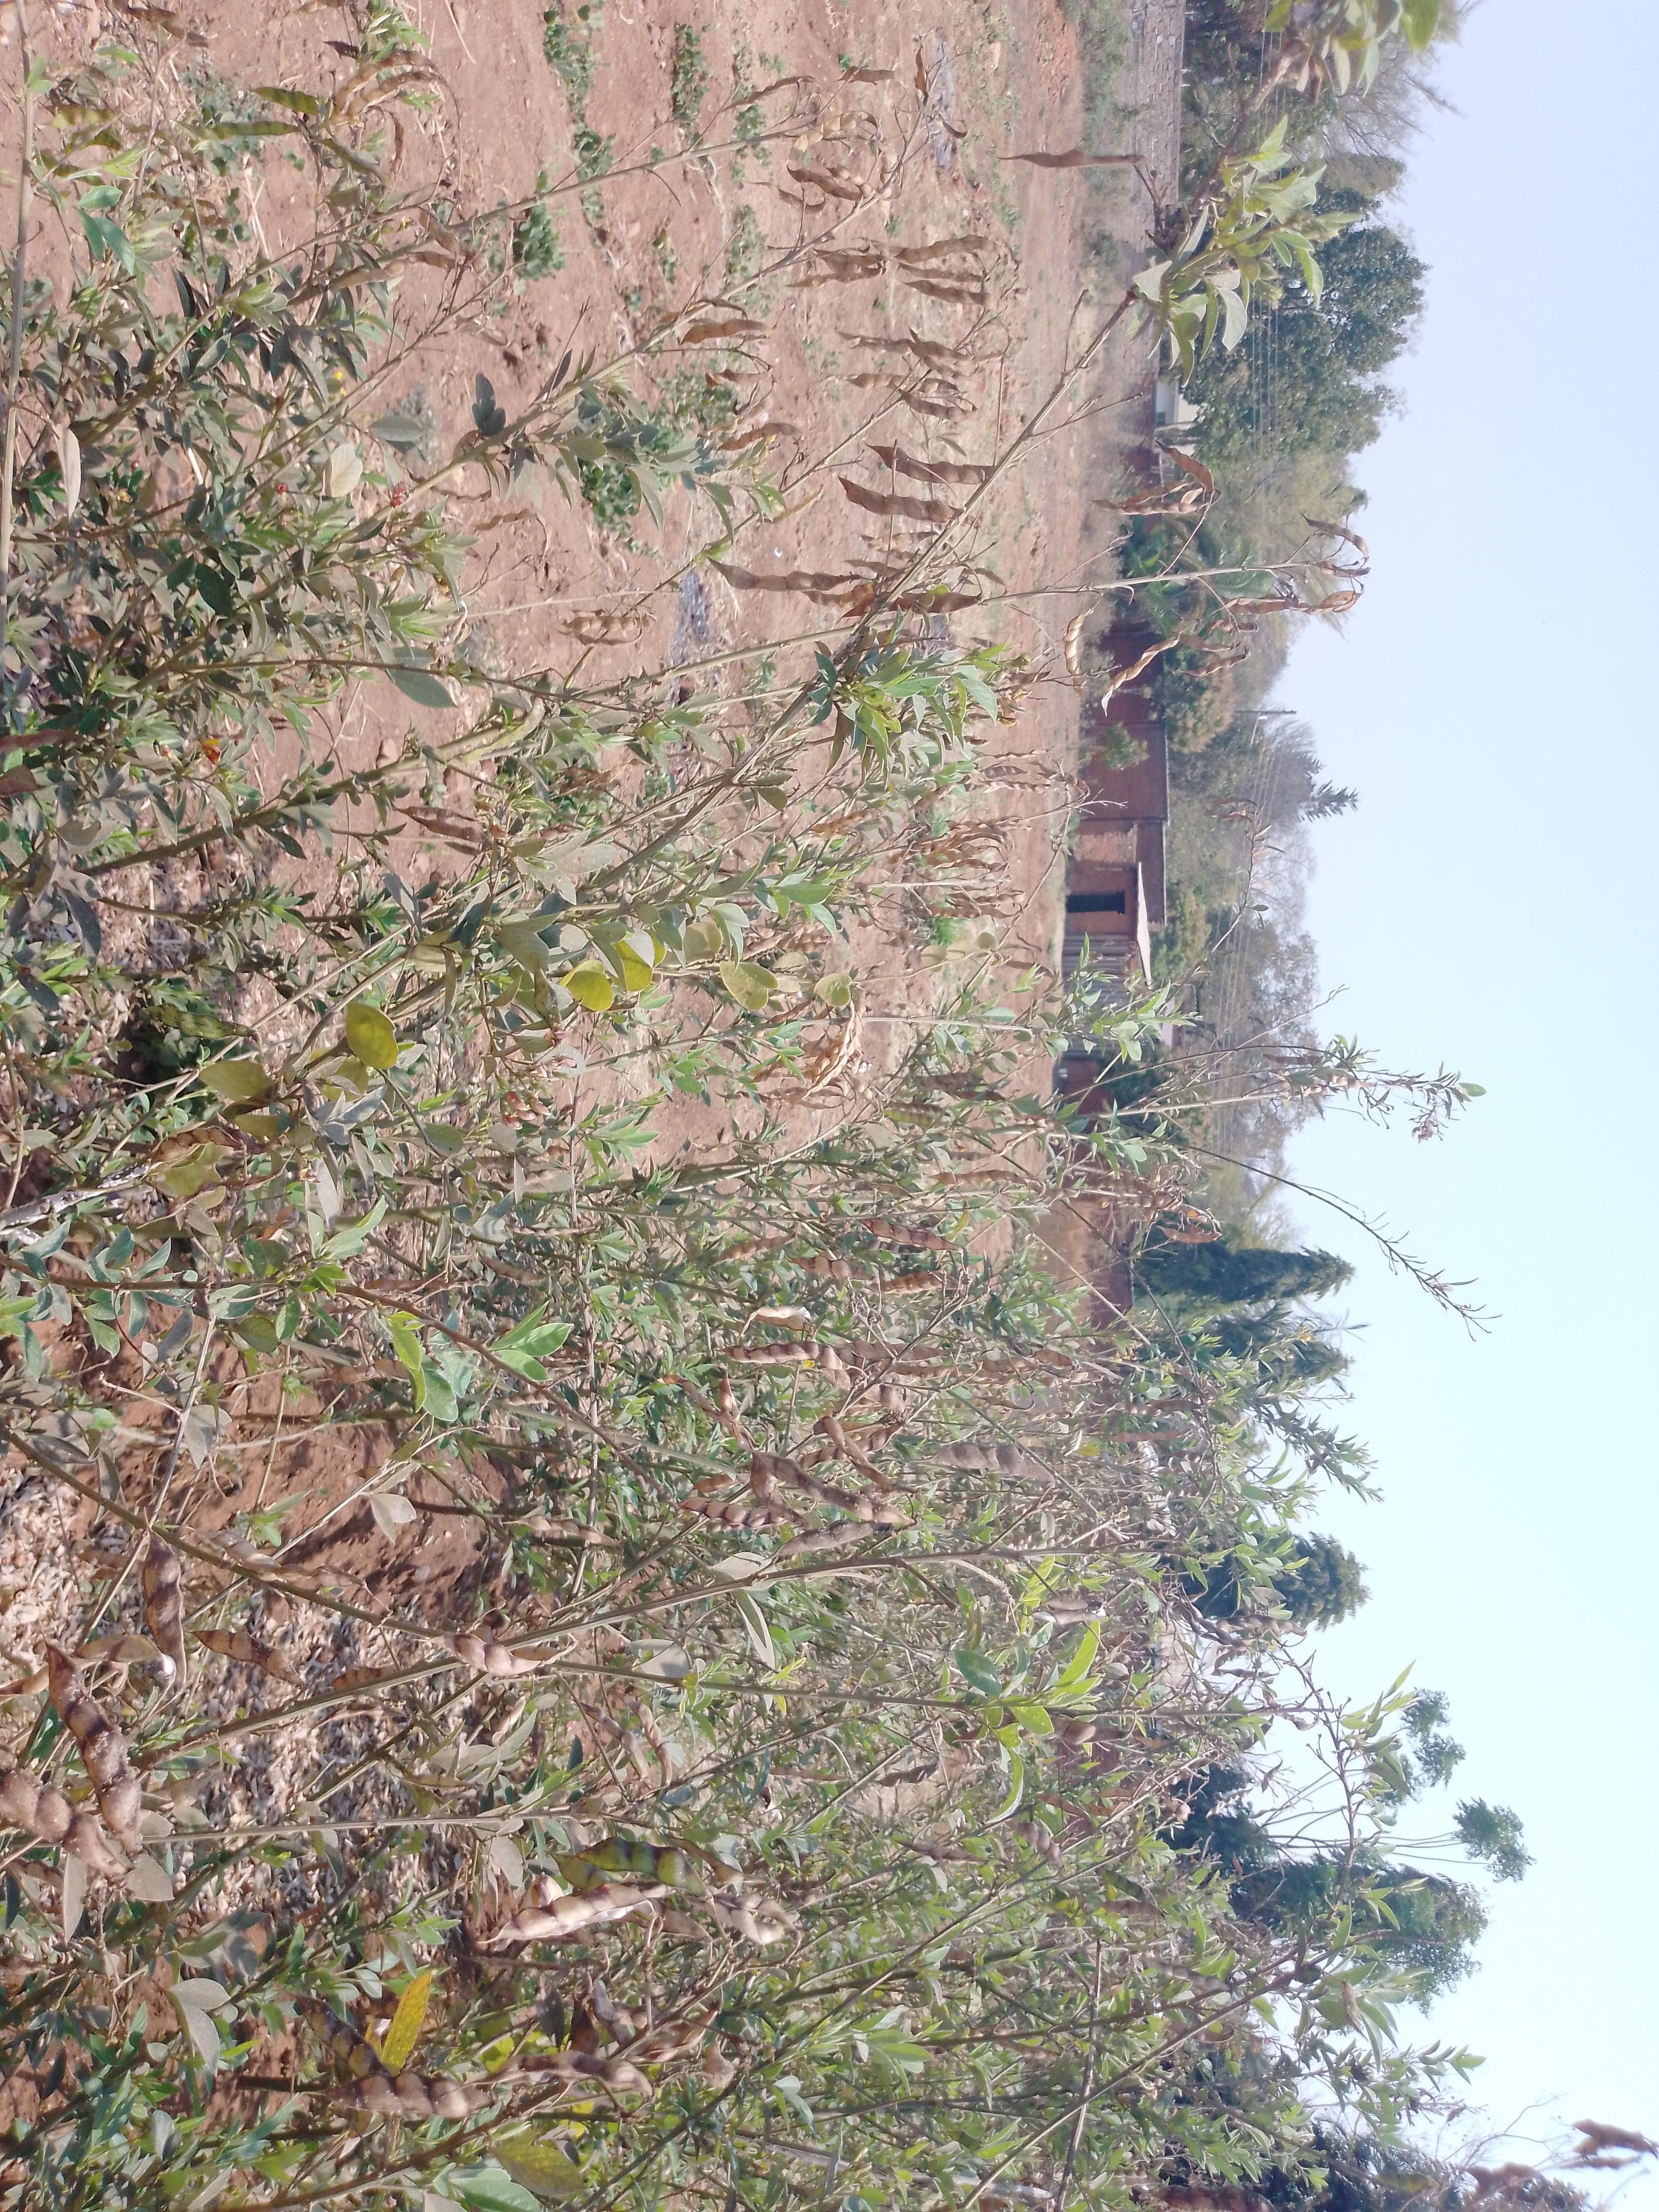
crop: pigeonpea
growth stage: harvest
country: Malawi
